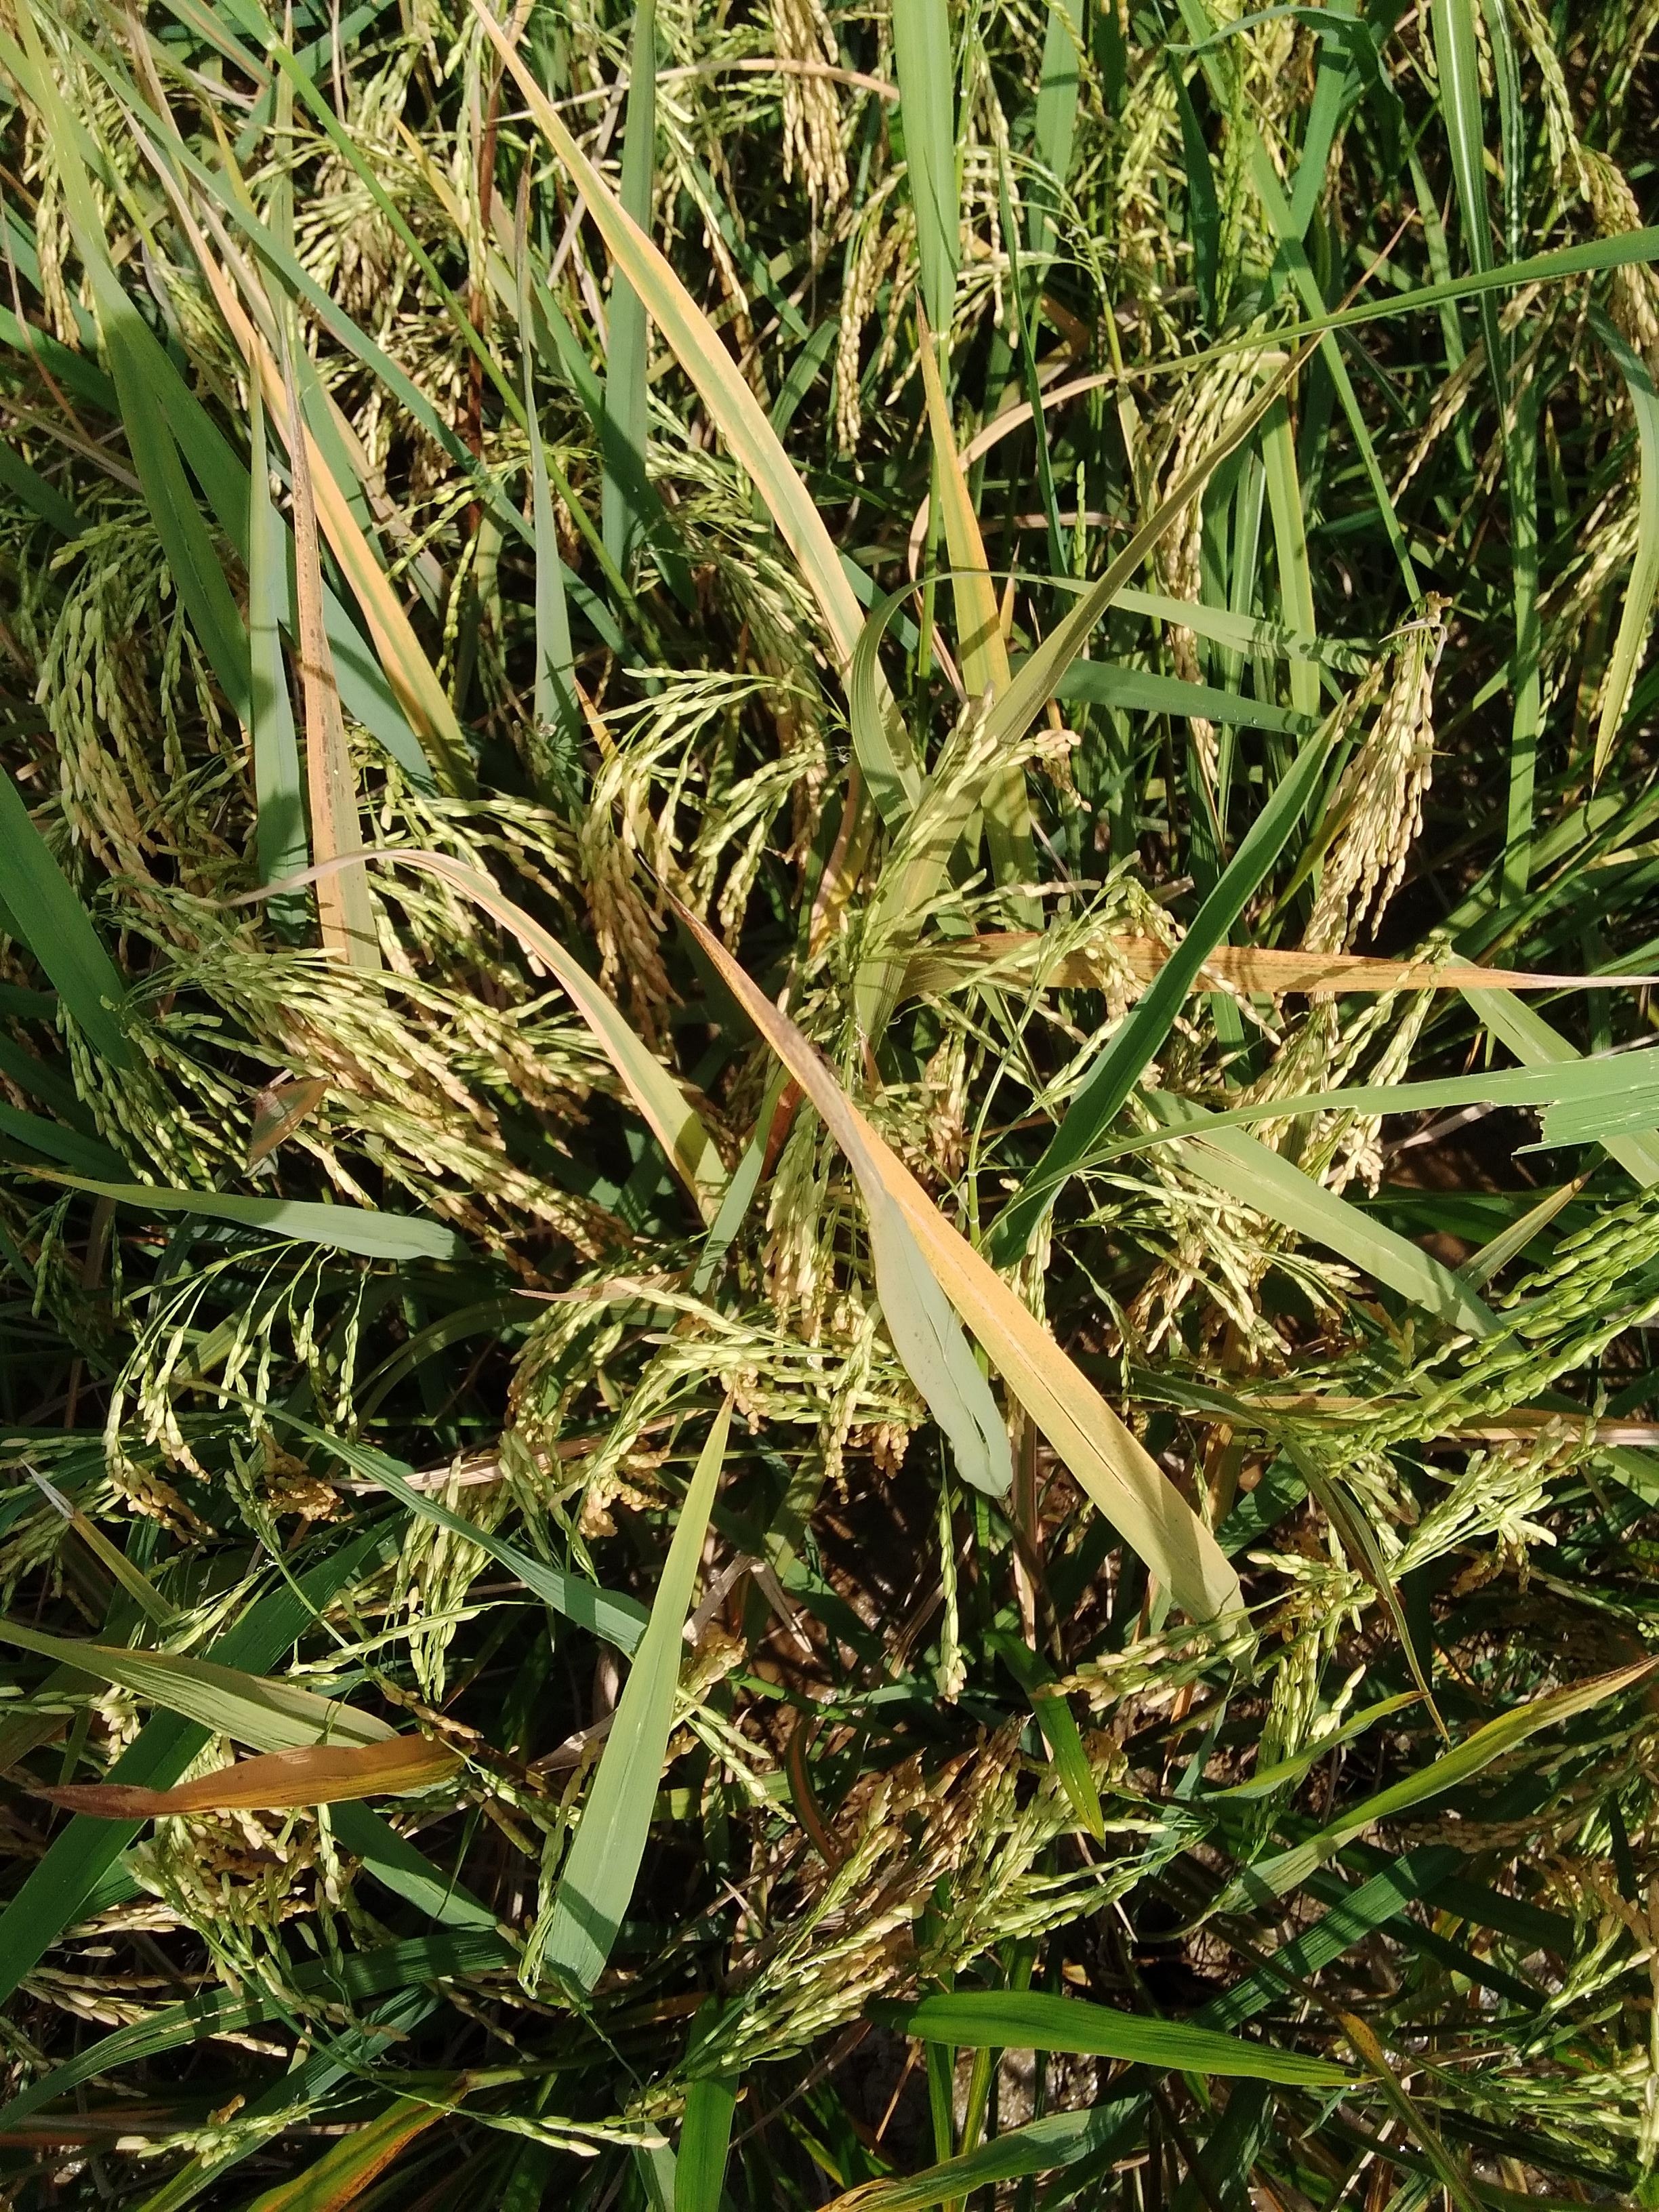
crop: rice
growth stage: ripening
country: Nigeria
